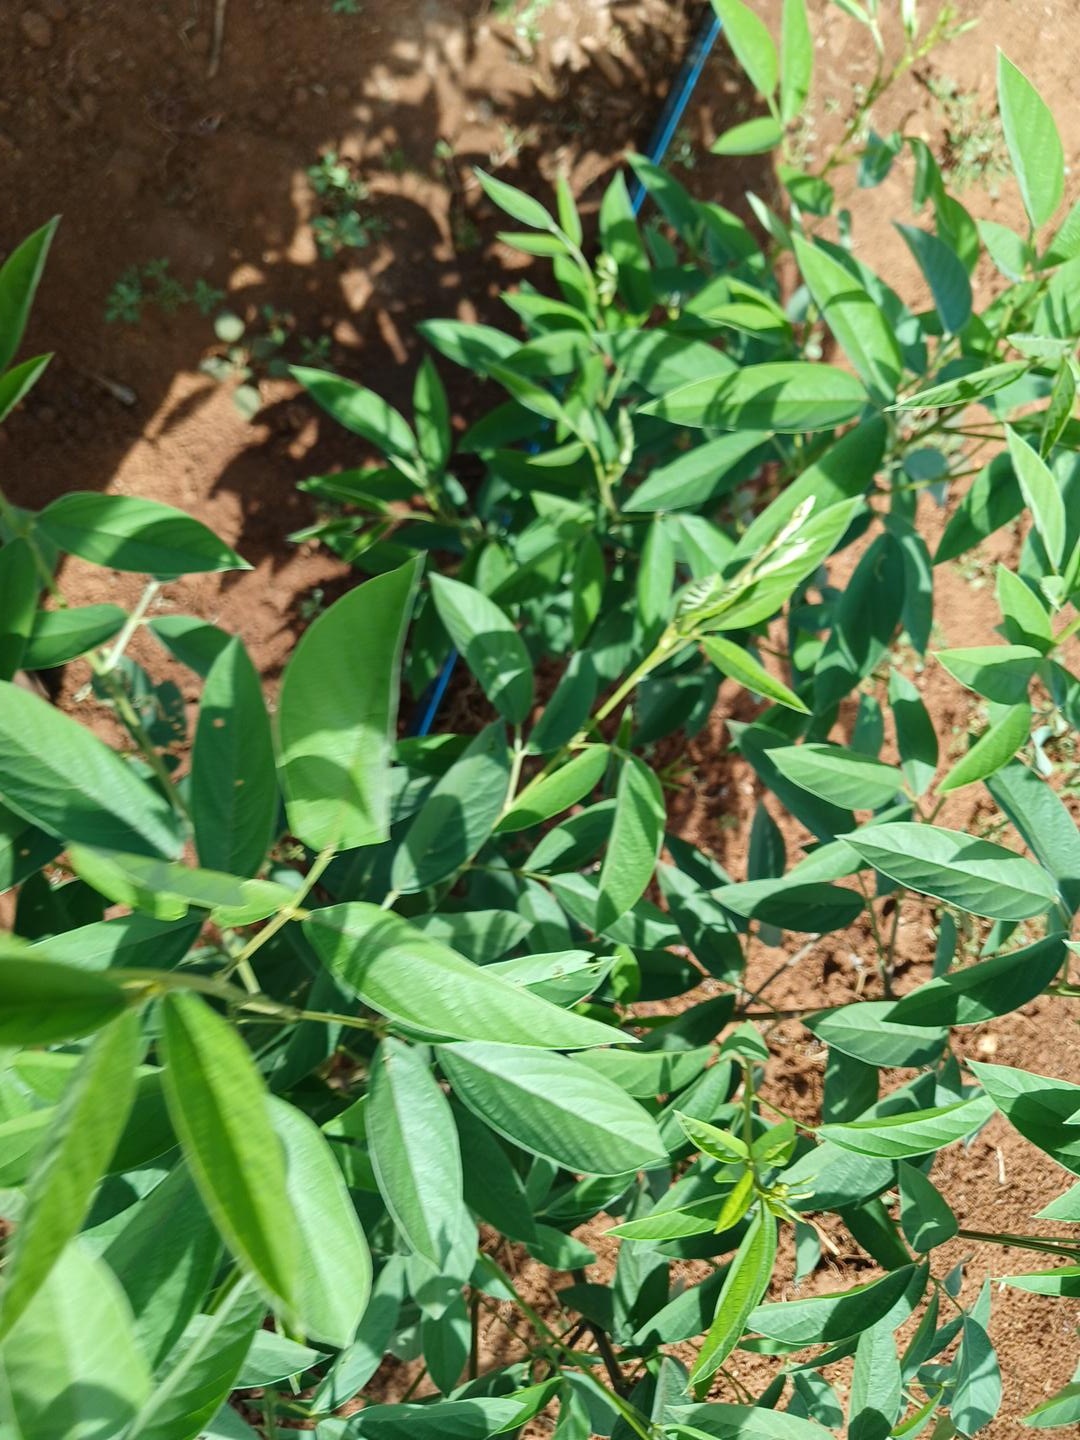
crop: pigeonpea
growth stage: flowering
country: Kenya
